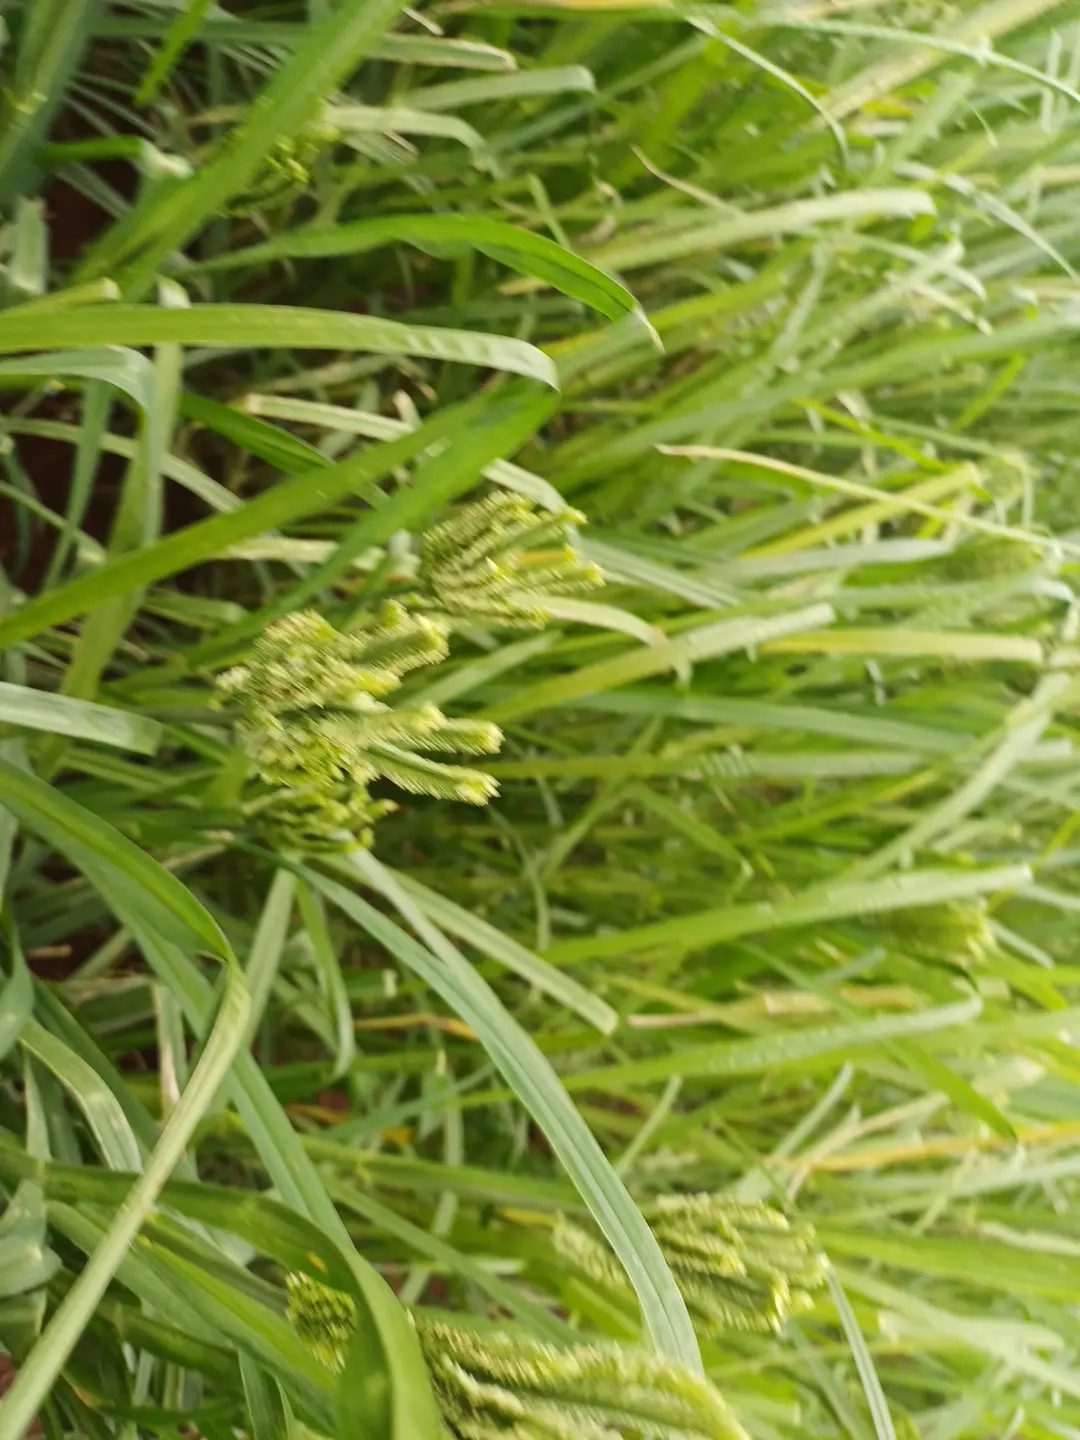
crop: finger millet
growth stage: flowering
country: Kenya
